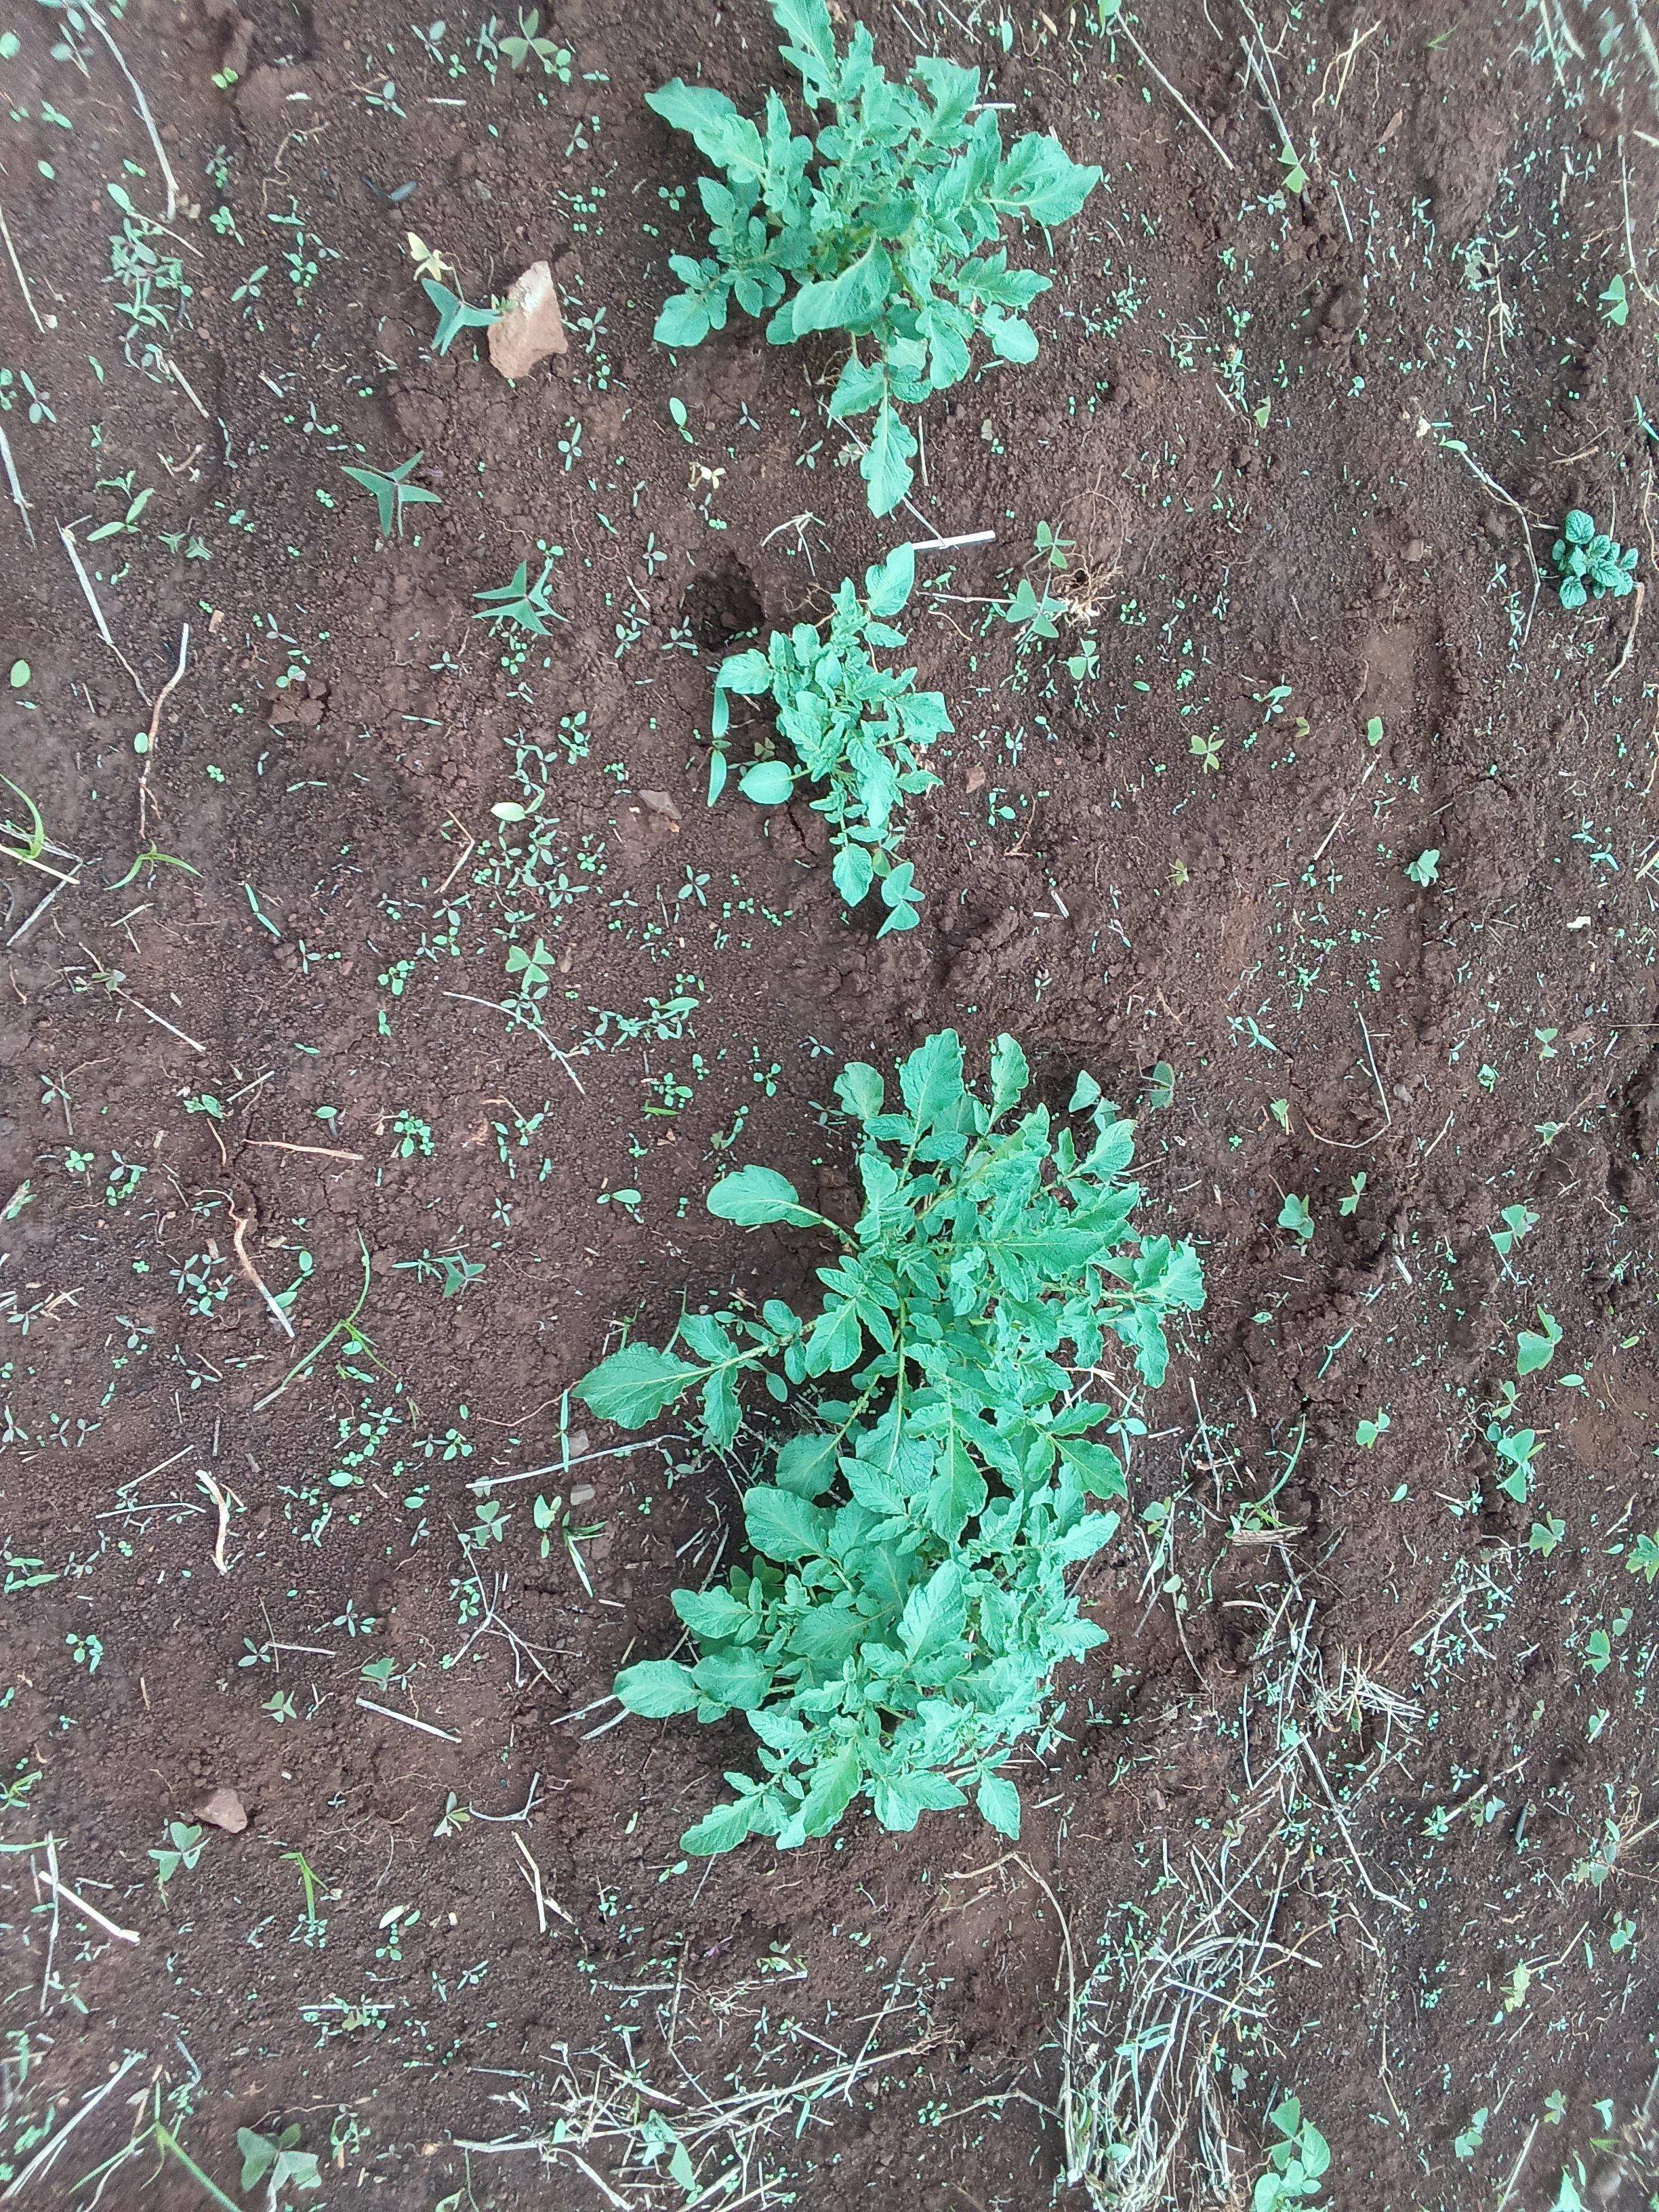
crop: potato
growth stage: sprouting emergence
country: Kenya
